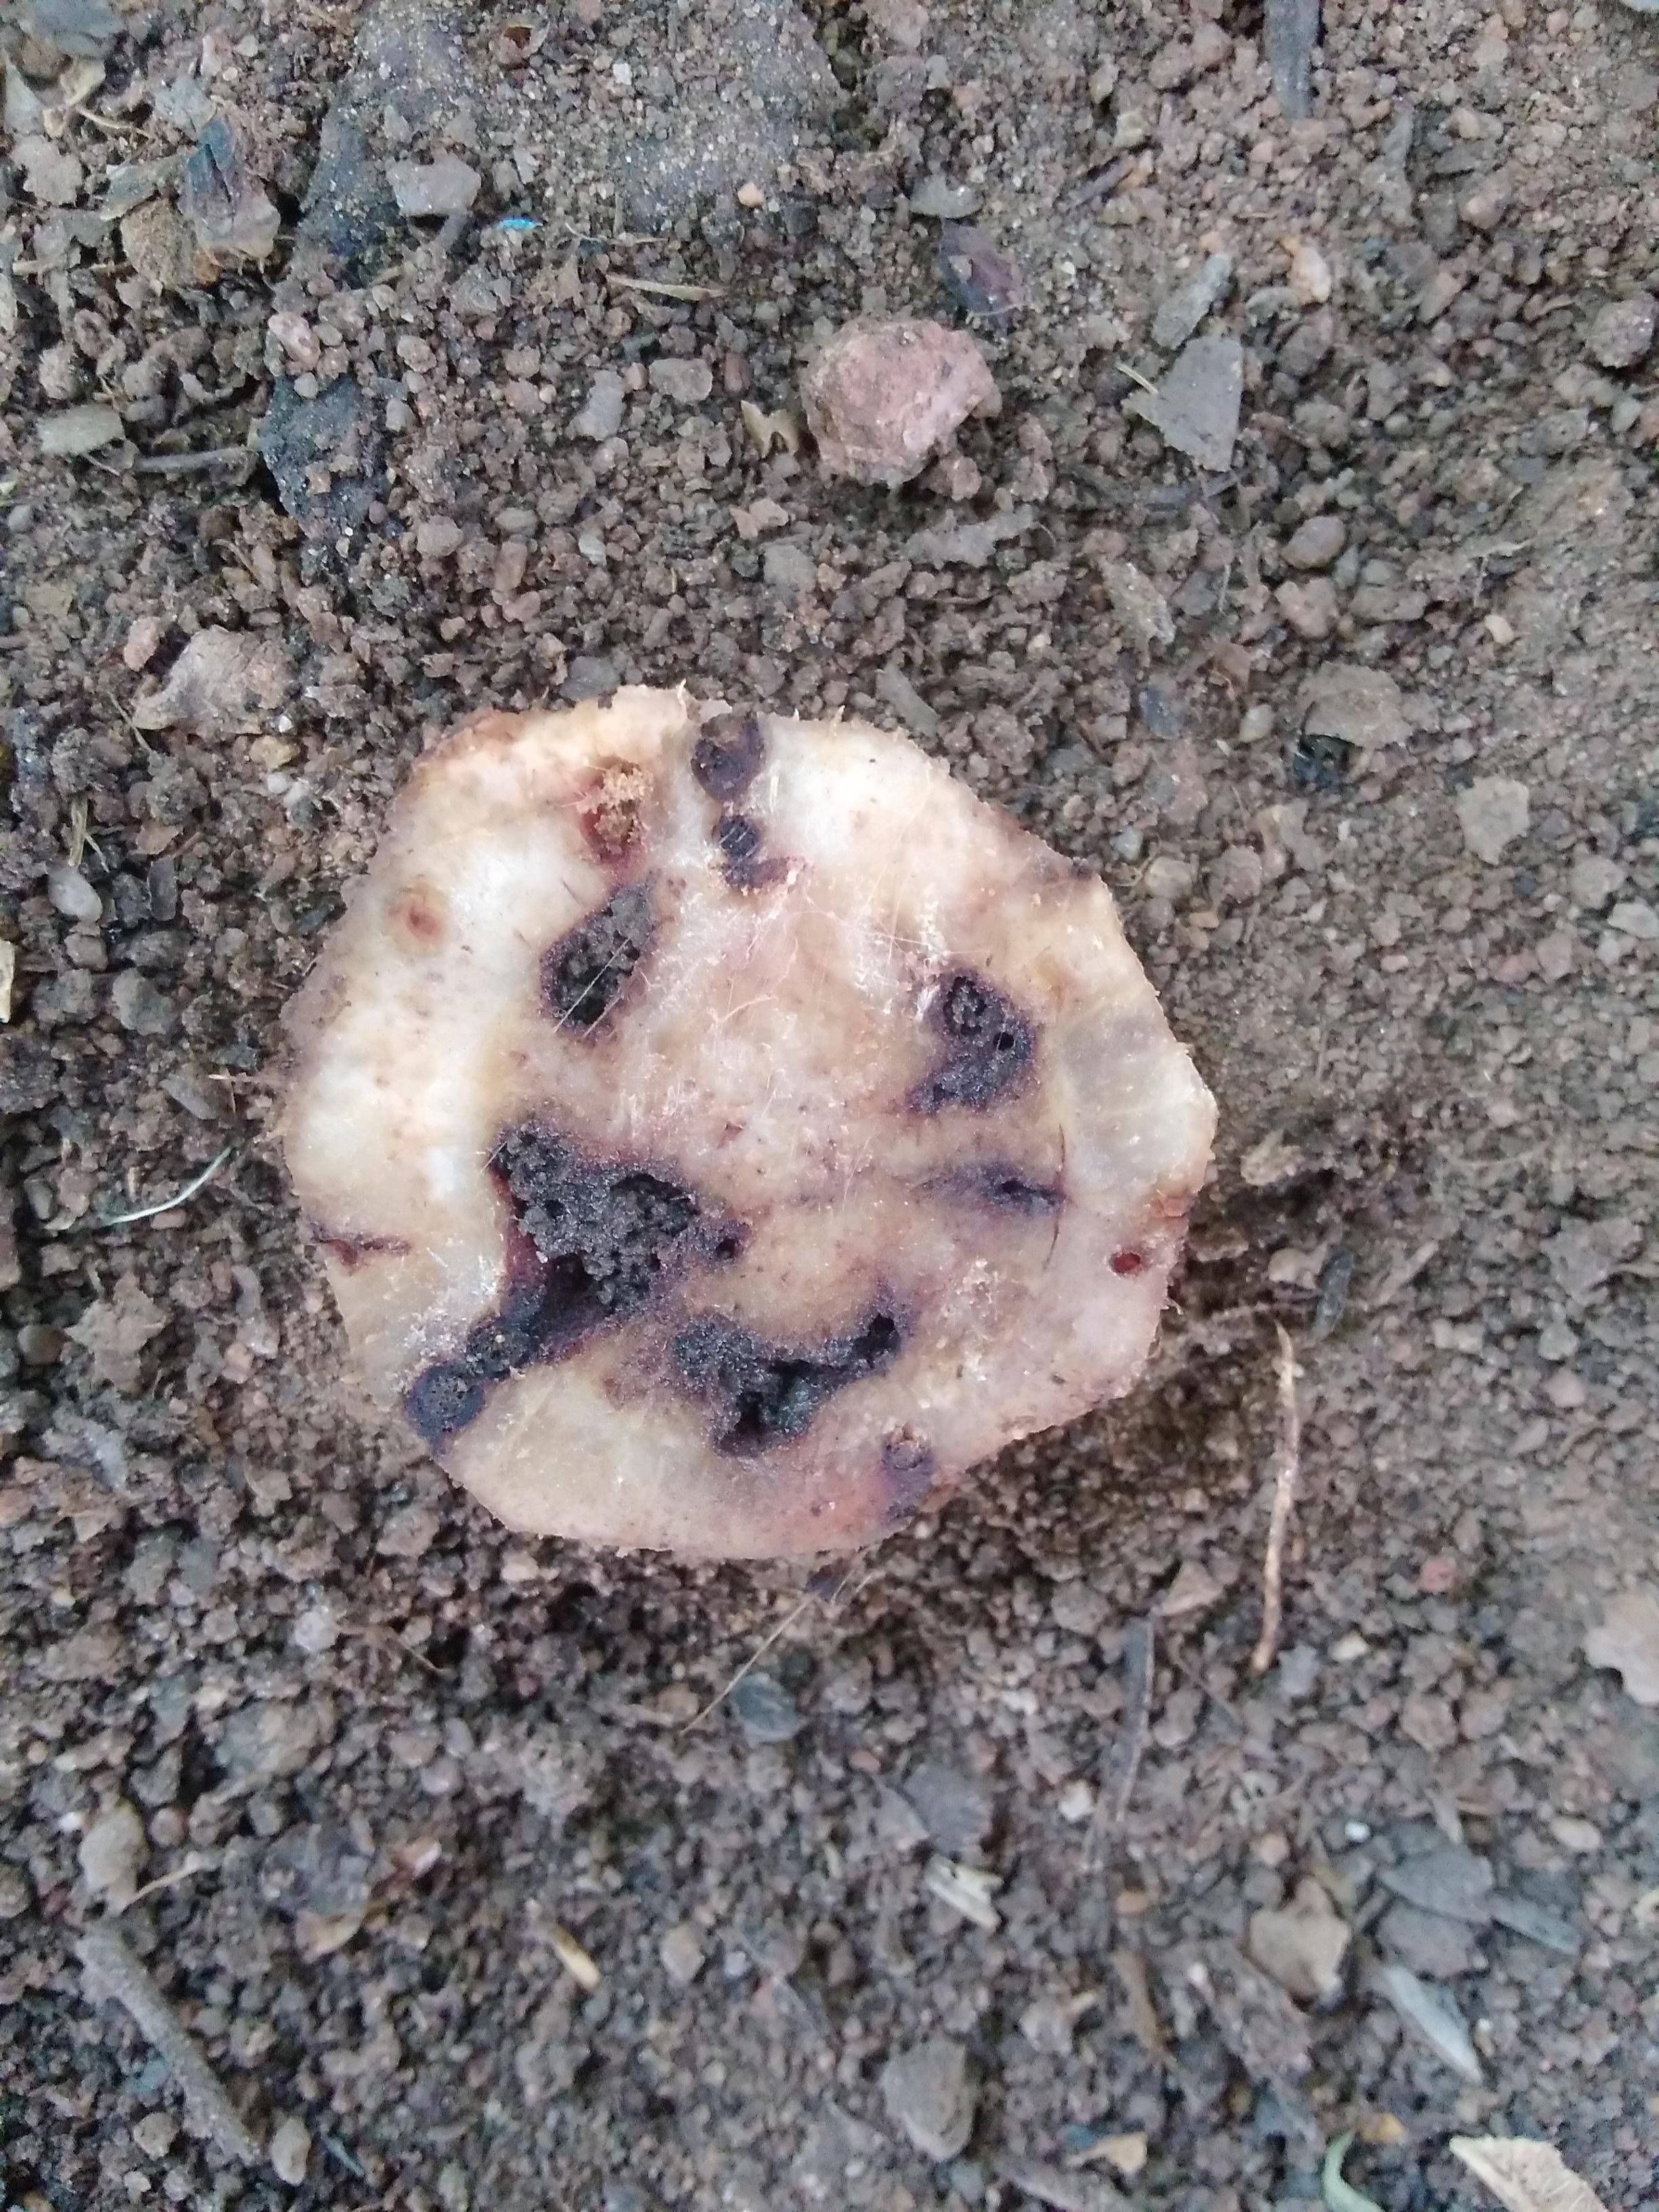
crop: banana
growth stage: vegetative
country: Tanzania
